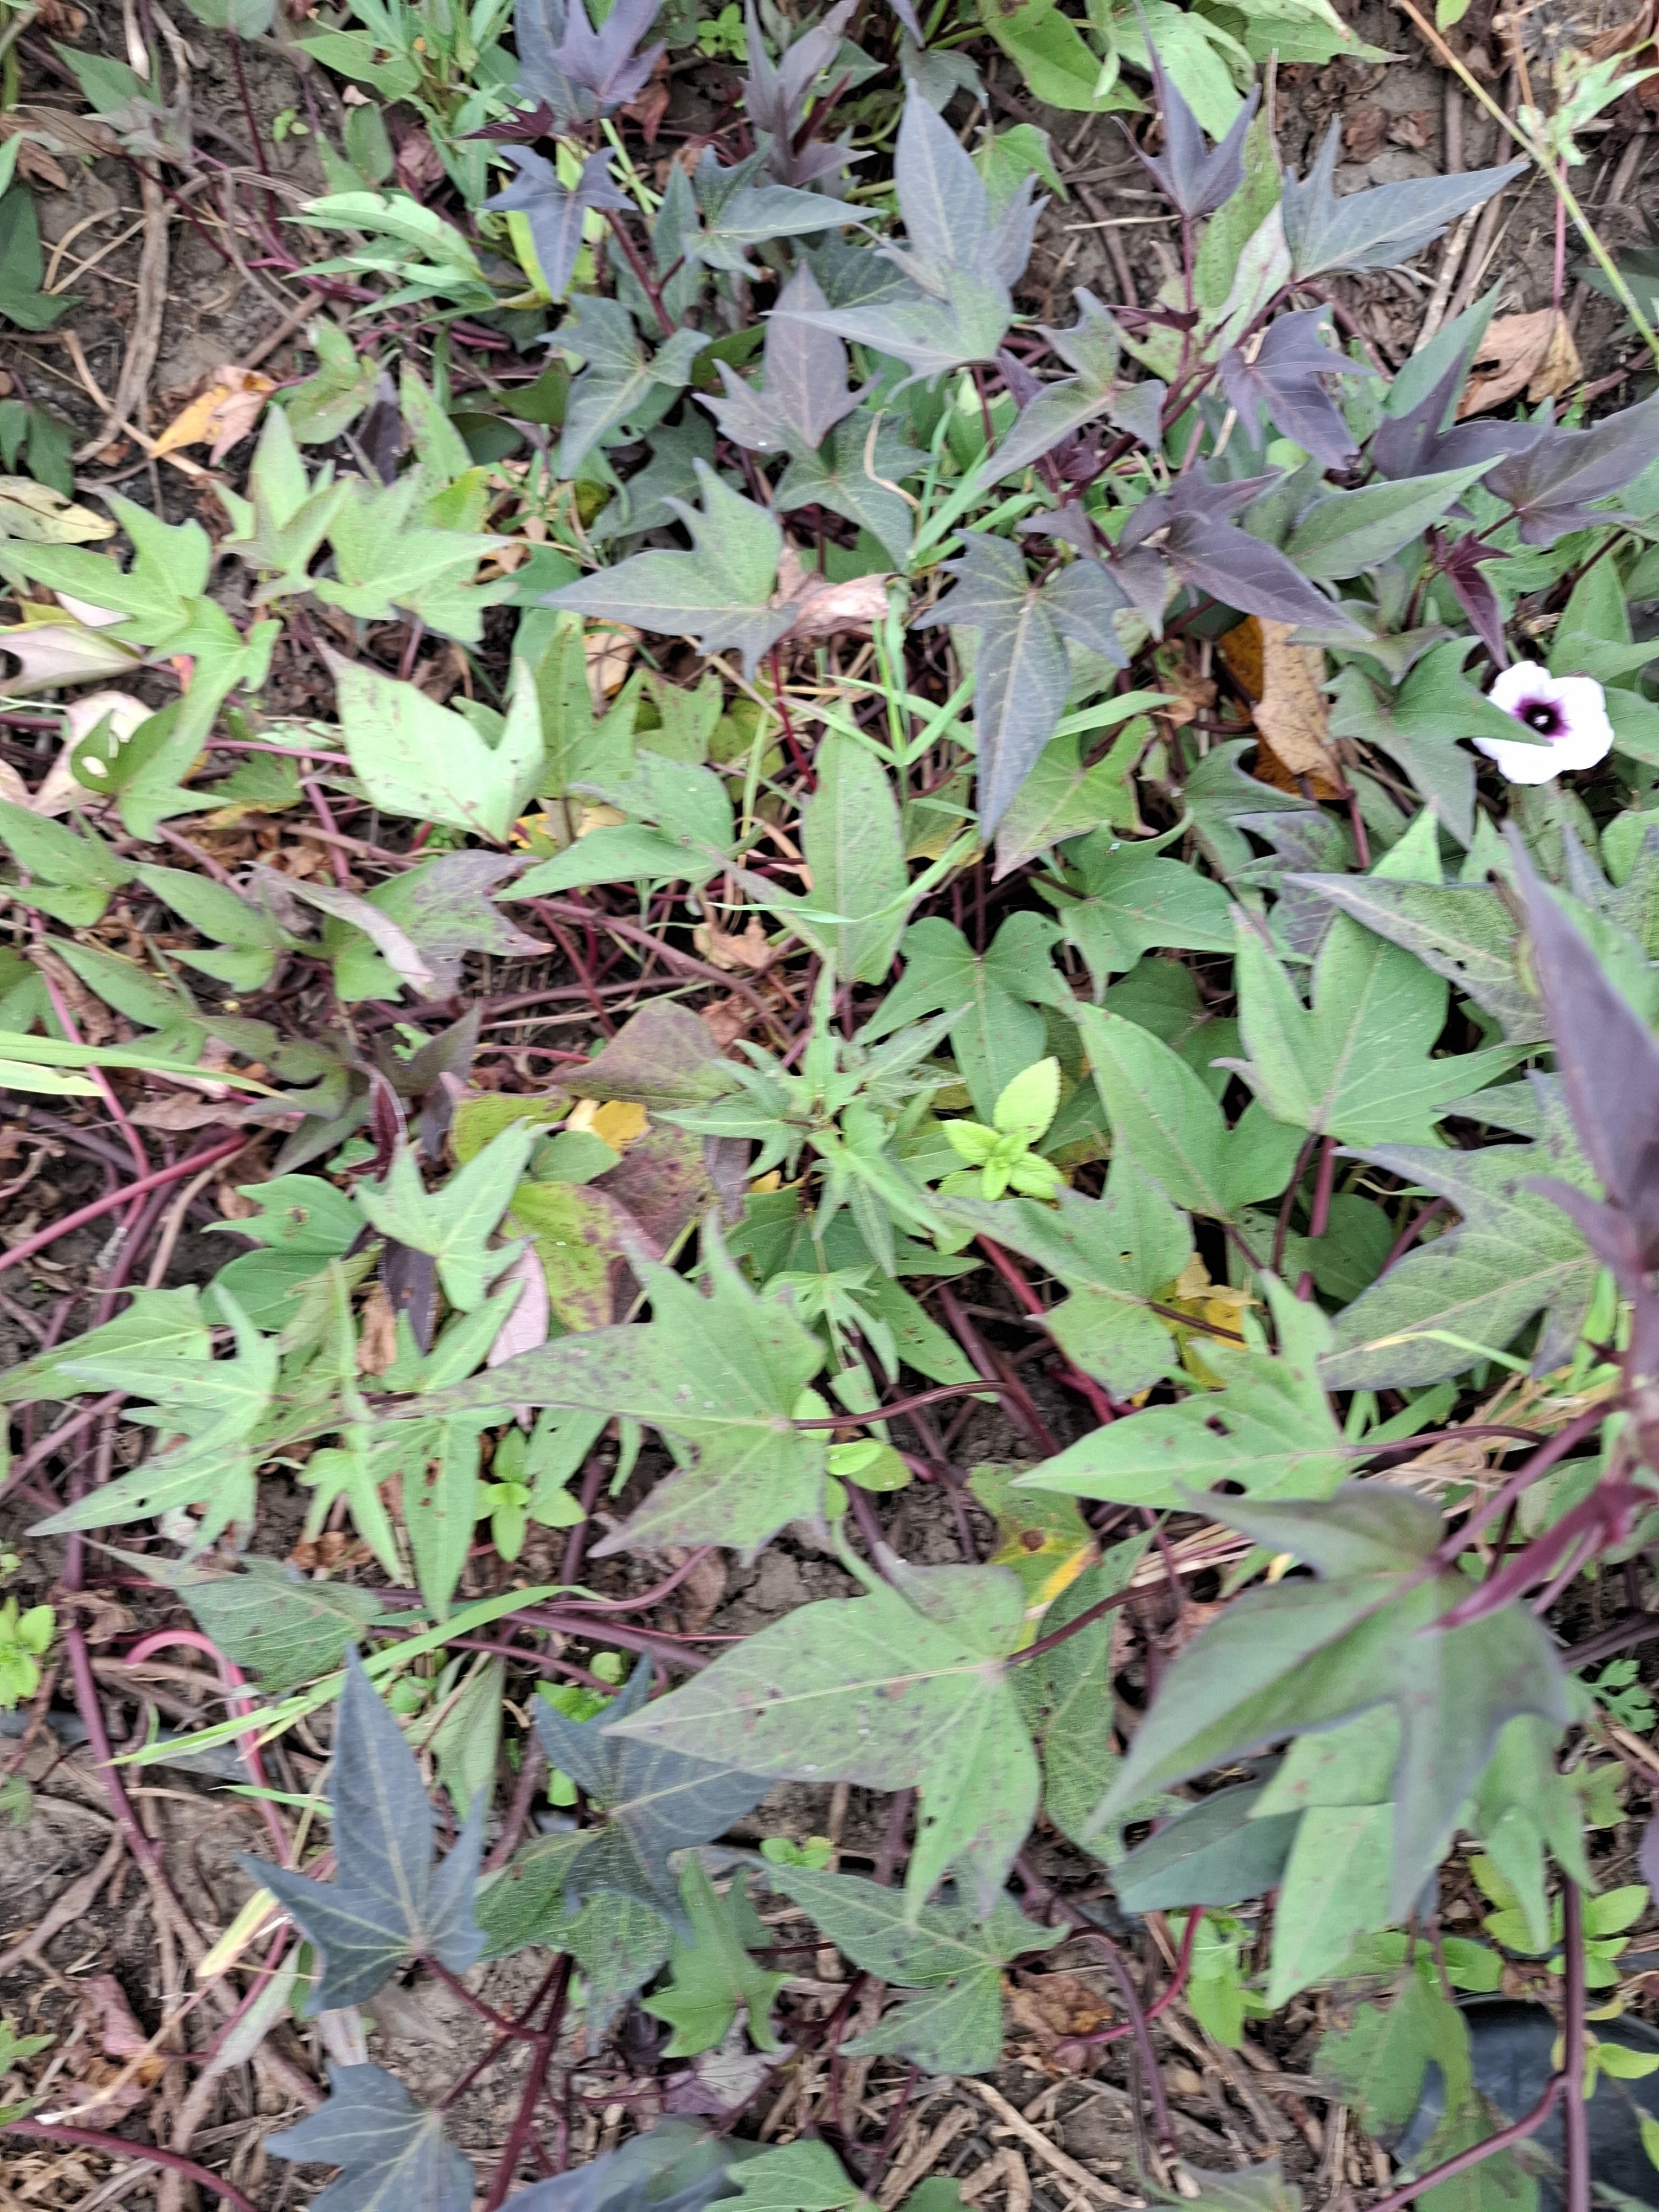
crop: sweet potato
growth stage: flowering
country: Tanzania
